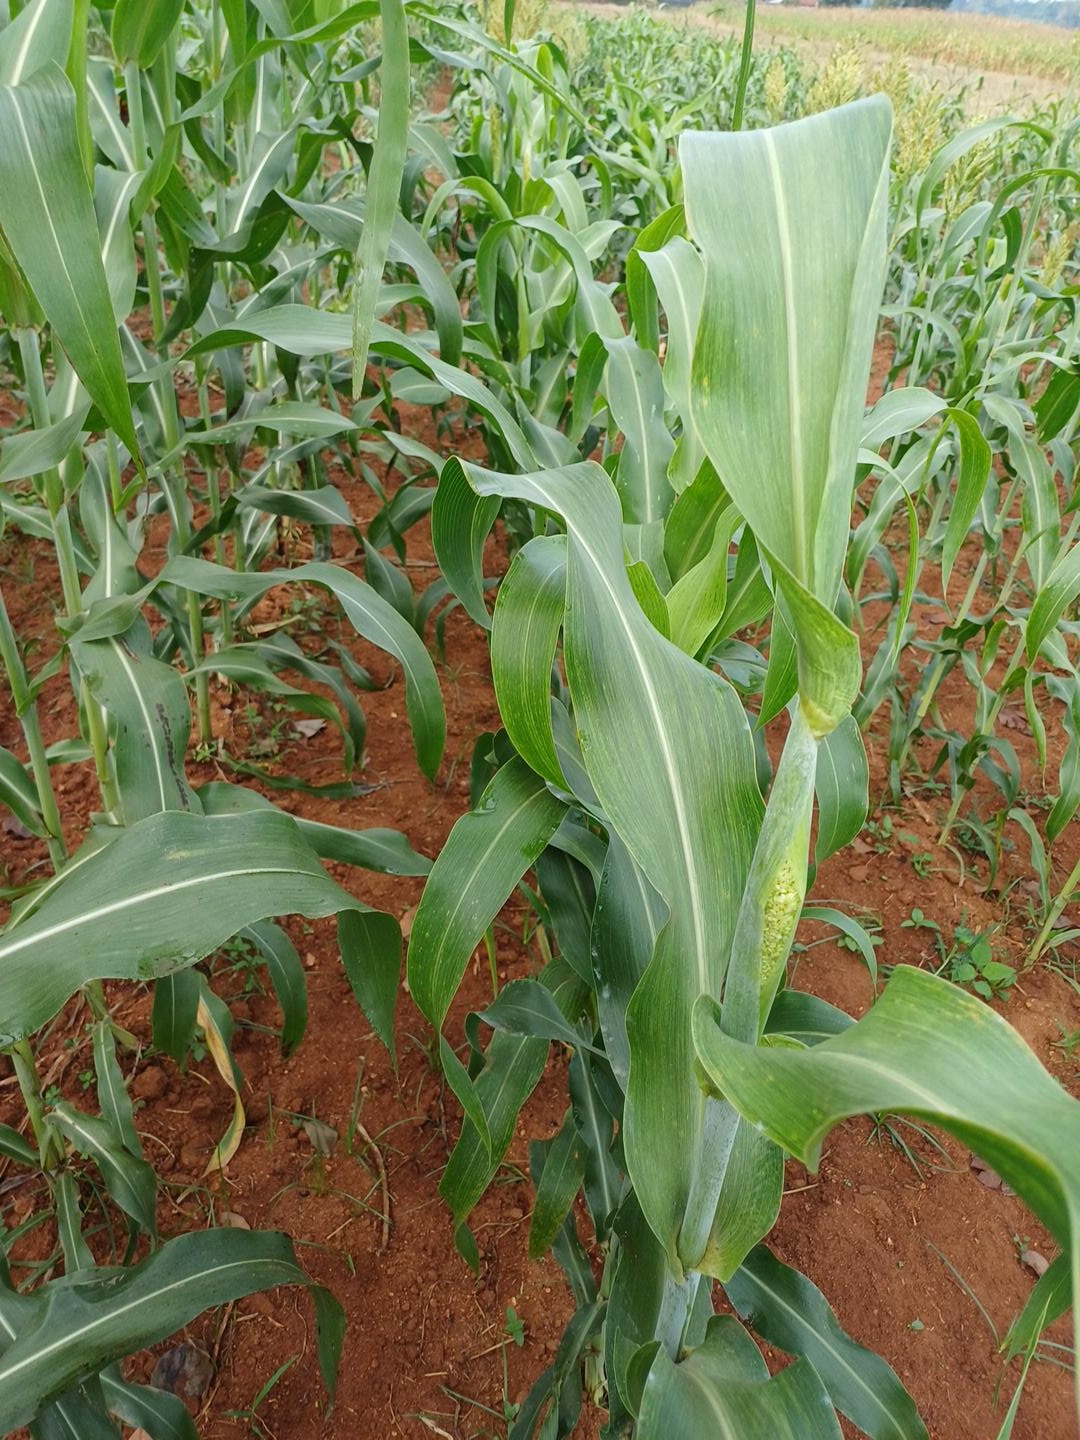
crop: sorghum
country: Kenya
